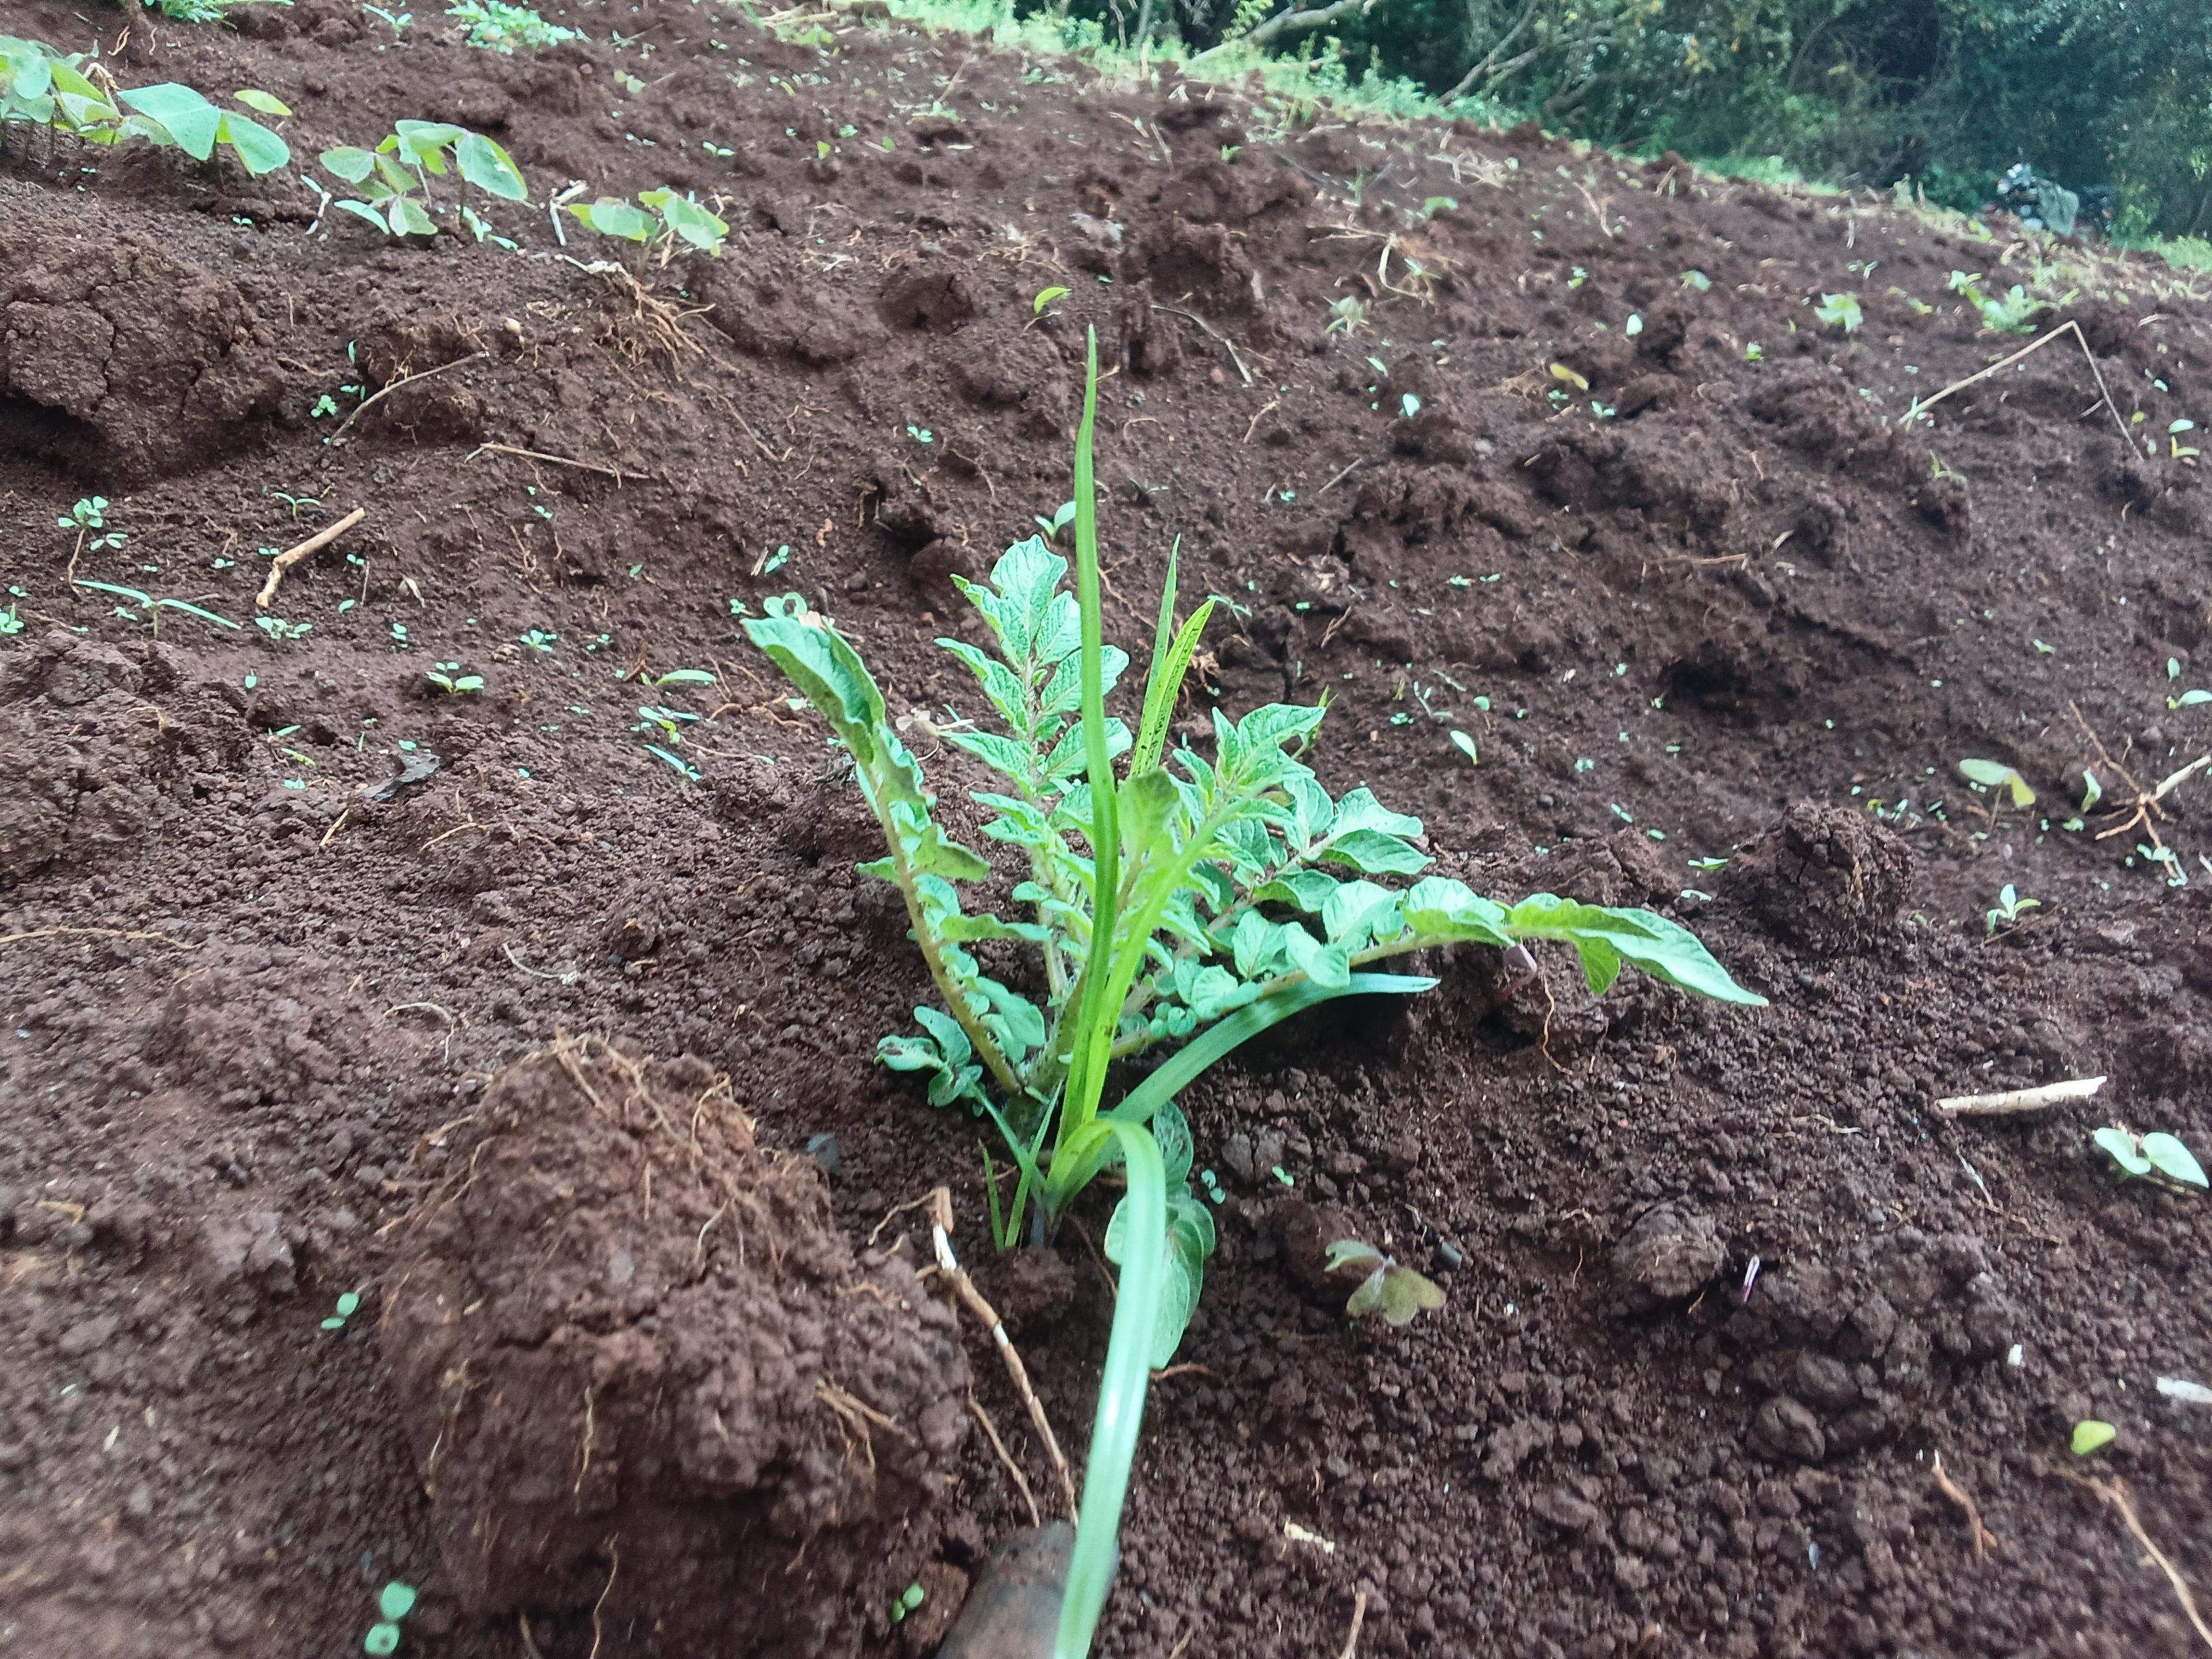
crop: potato
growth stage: sprouting emergence
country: Kenya
